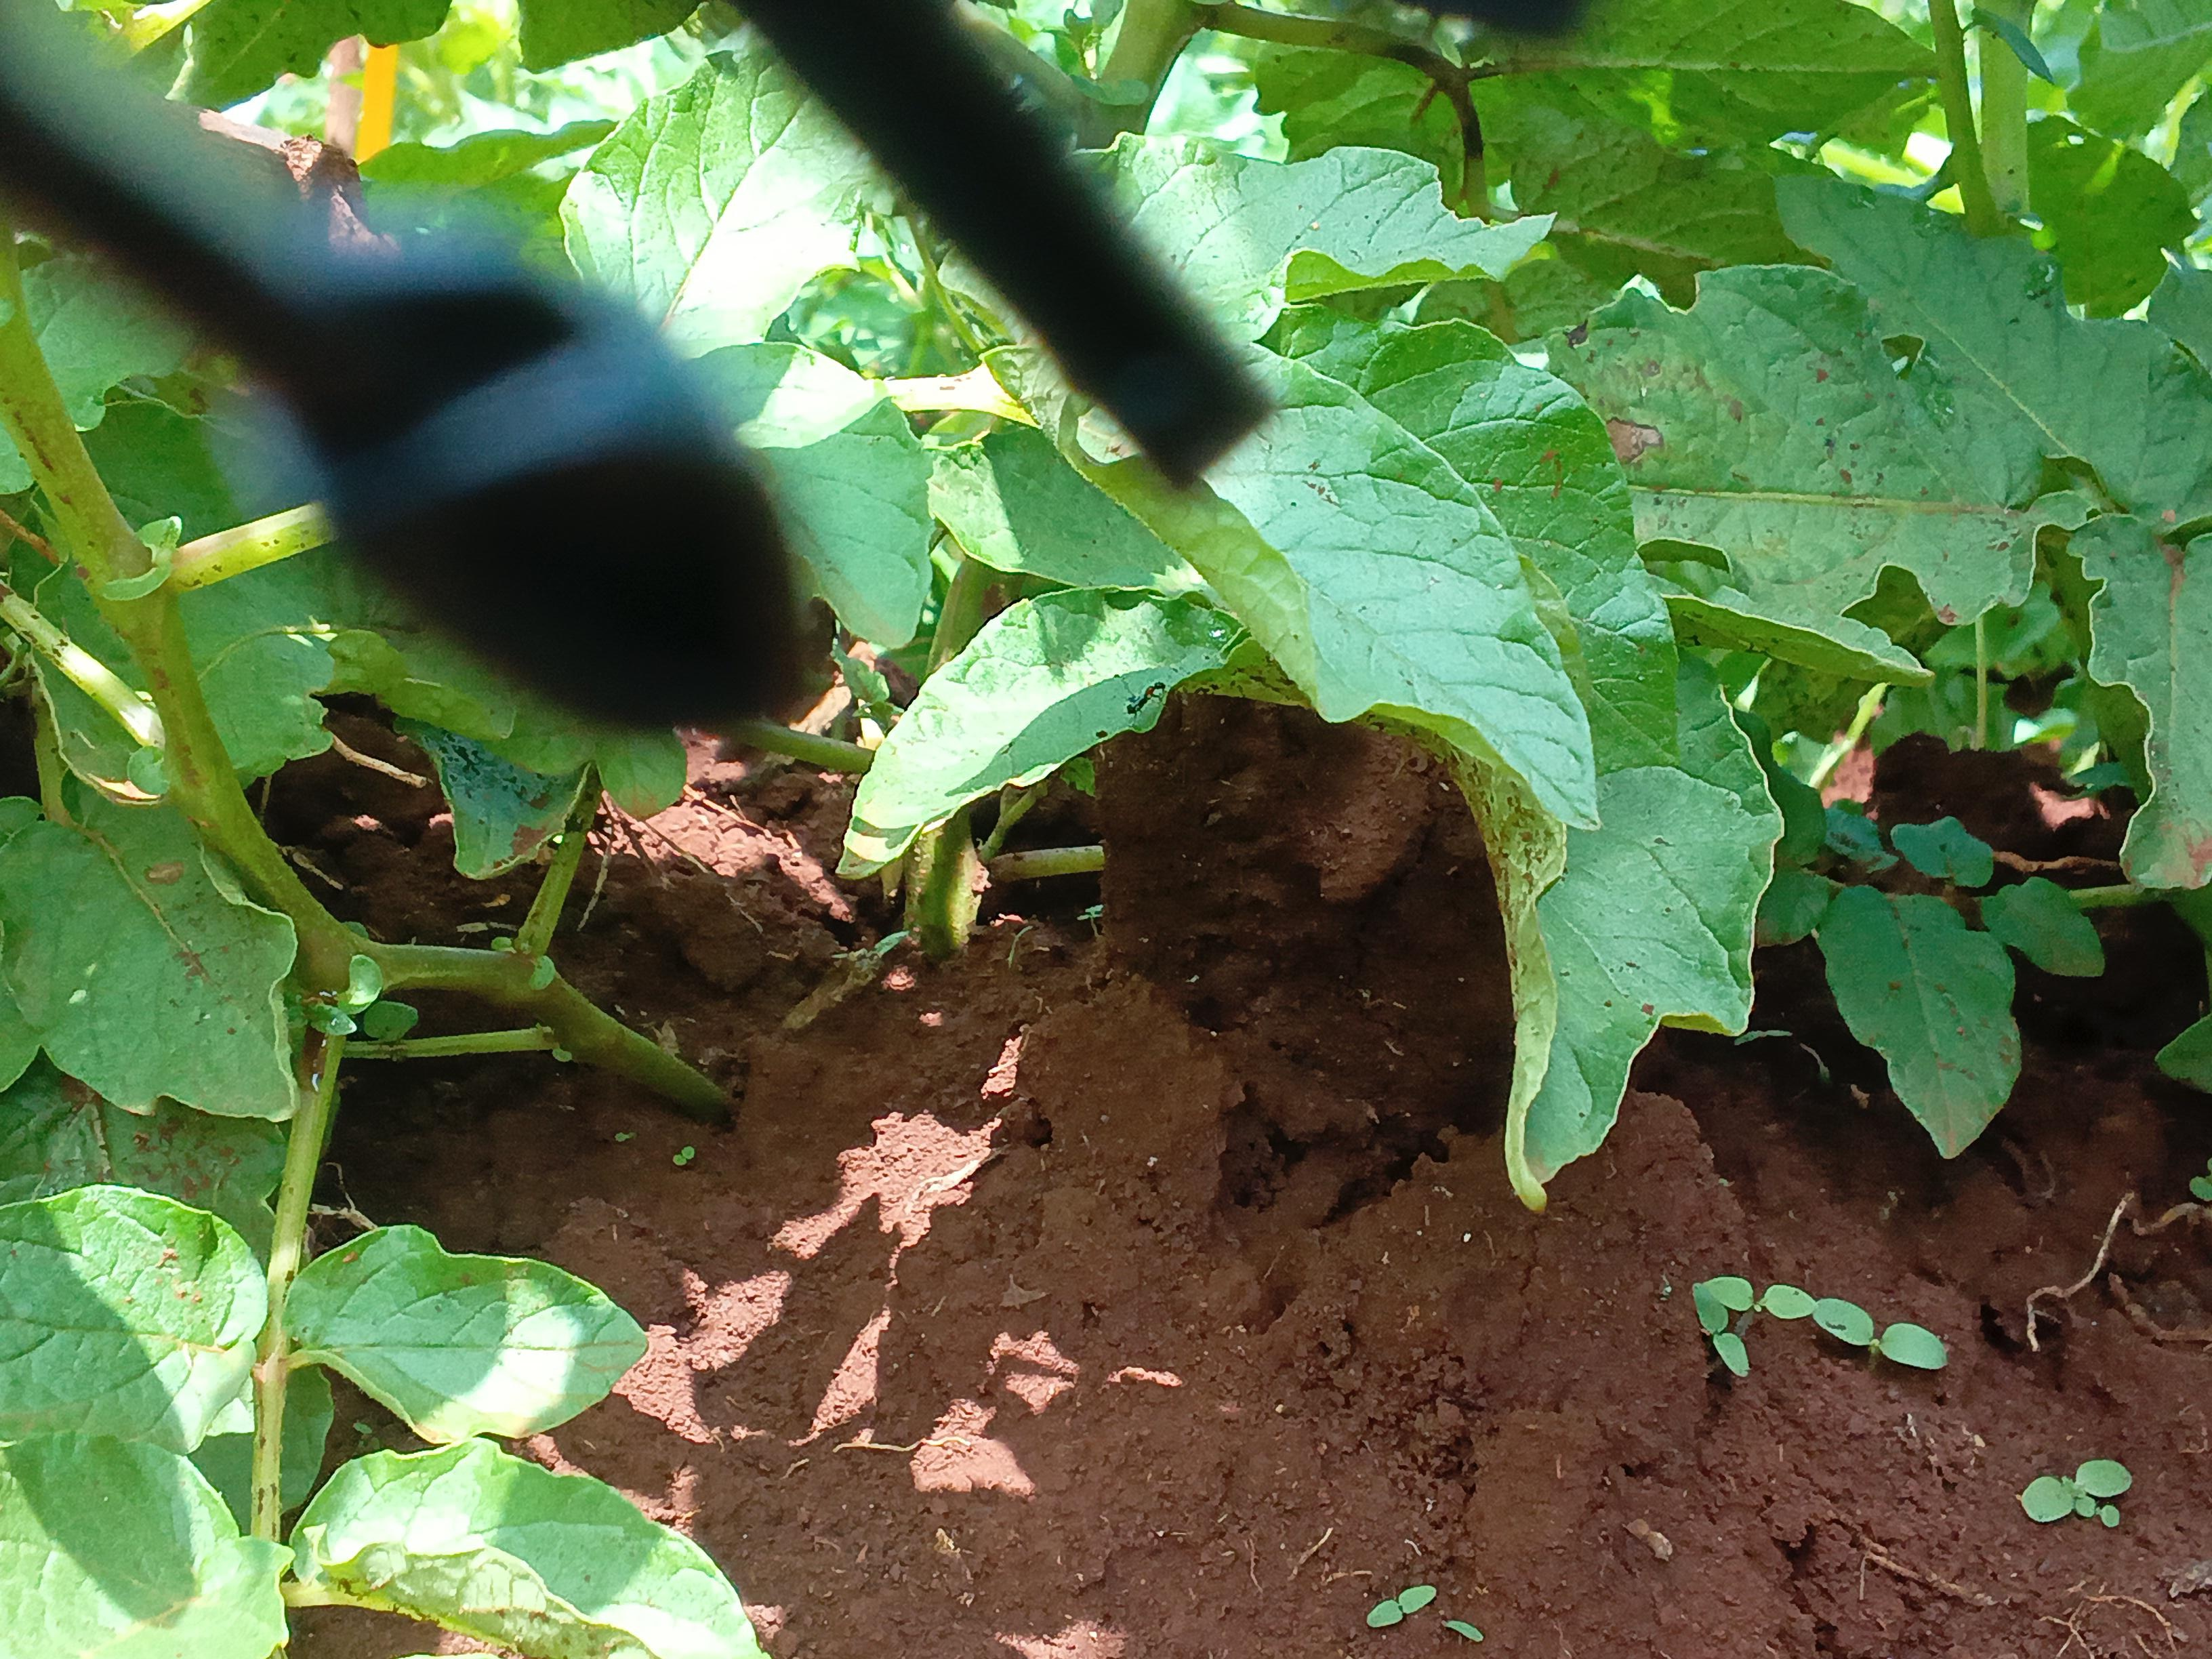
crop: potato
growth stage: flowering
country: Kenya
